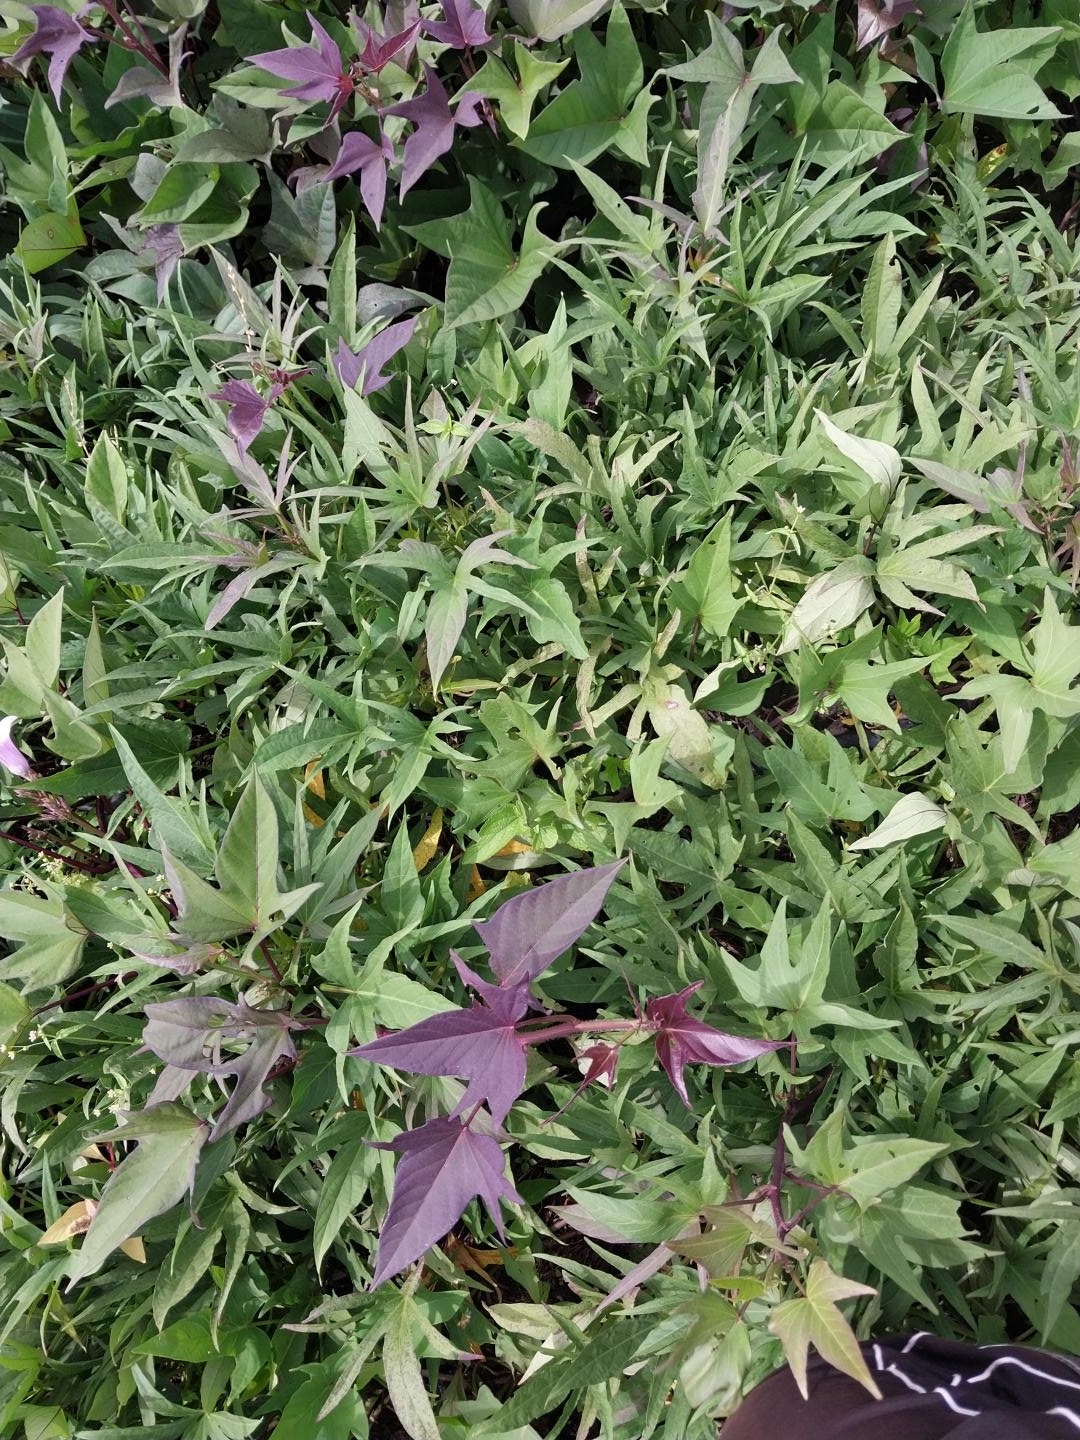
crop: sweet potato
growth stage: vegetative
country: Tanzania
